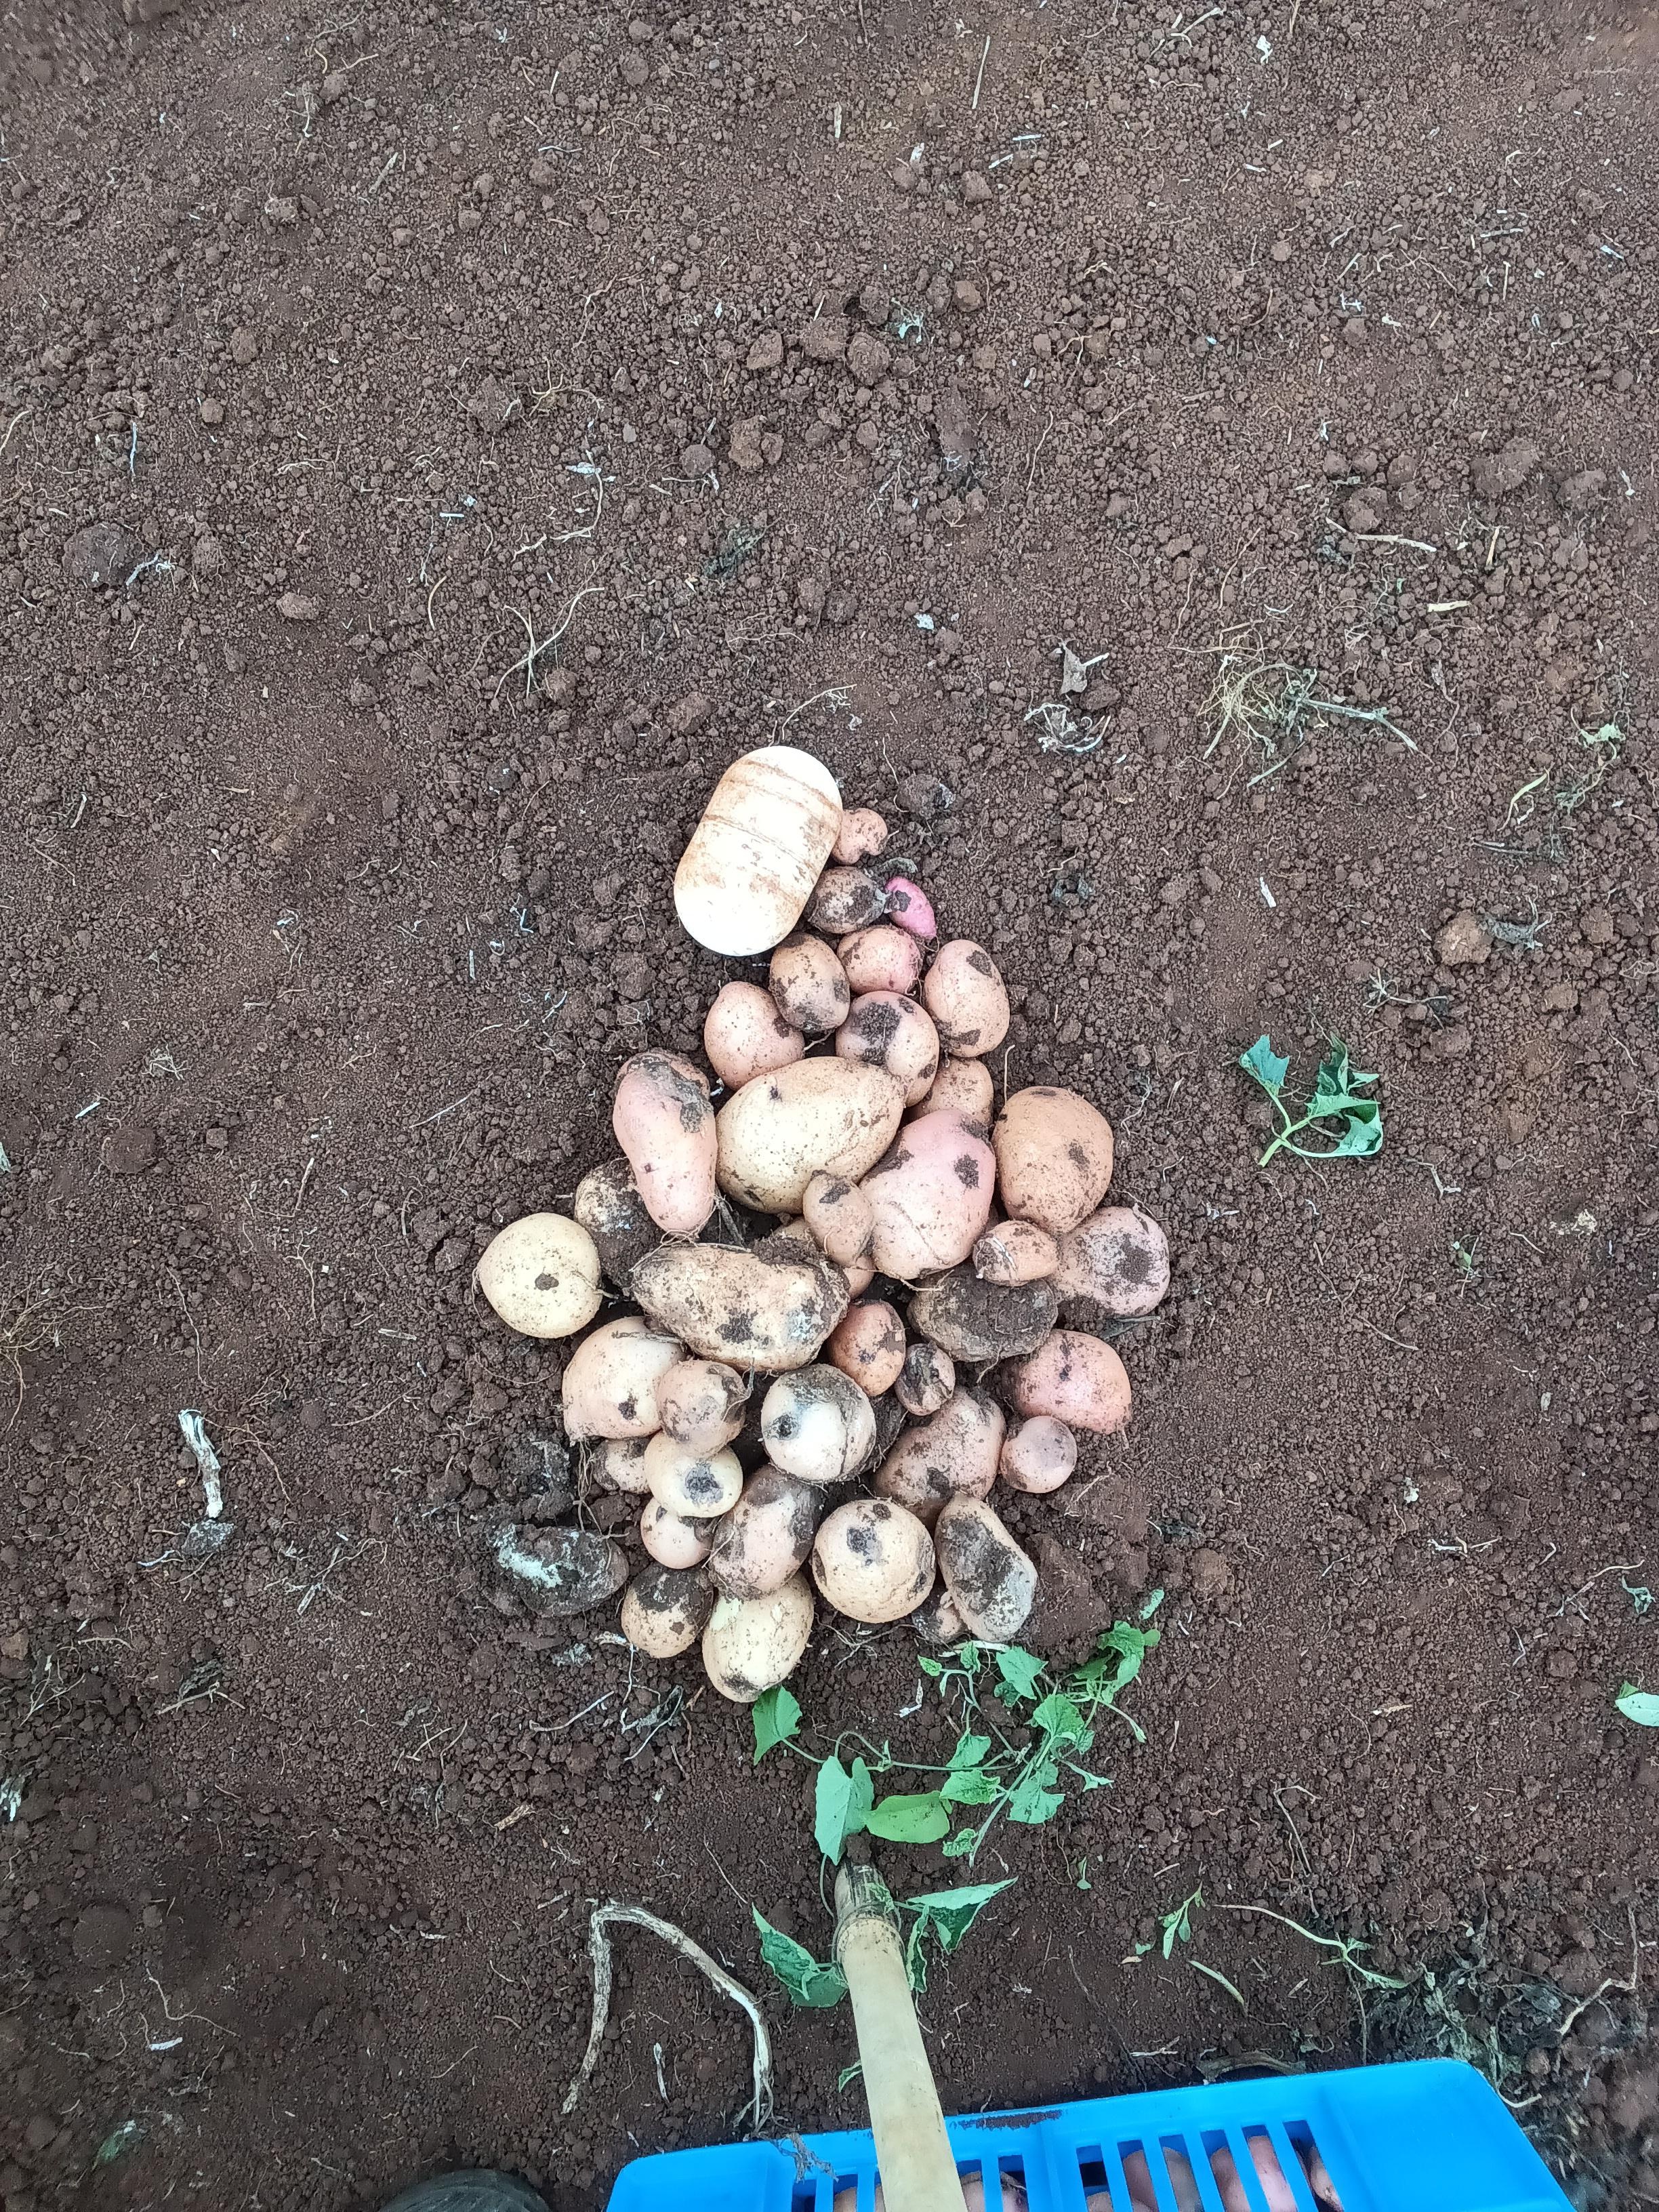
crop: potato
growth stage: harvest
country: Kenya
